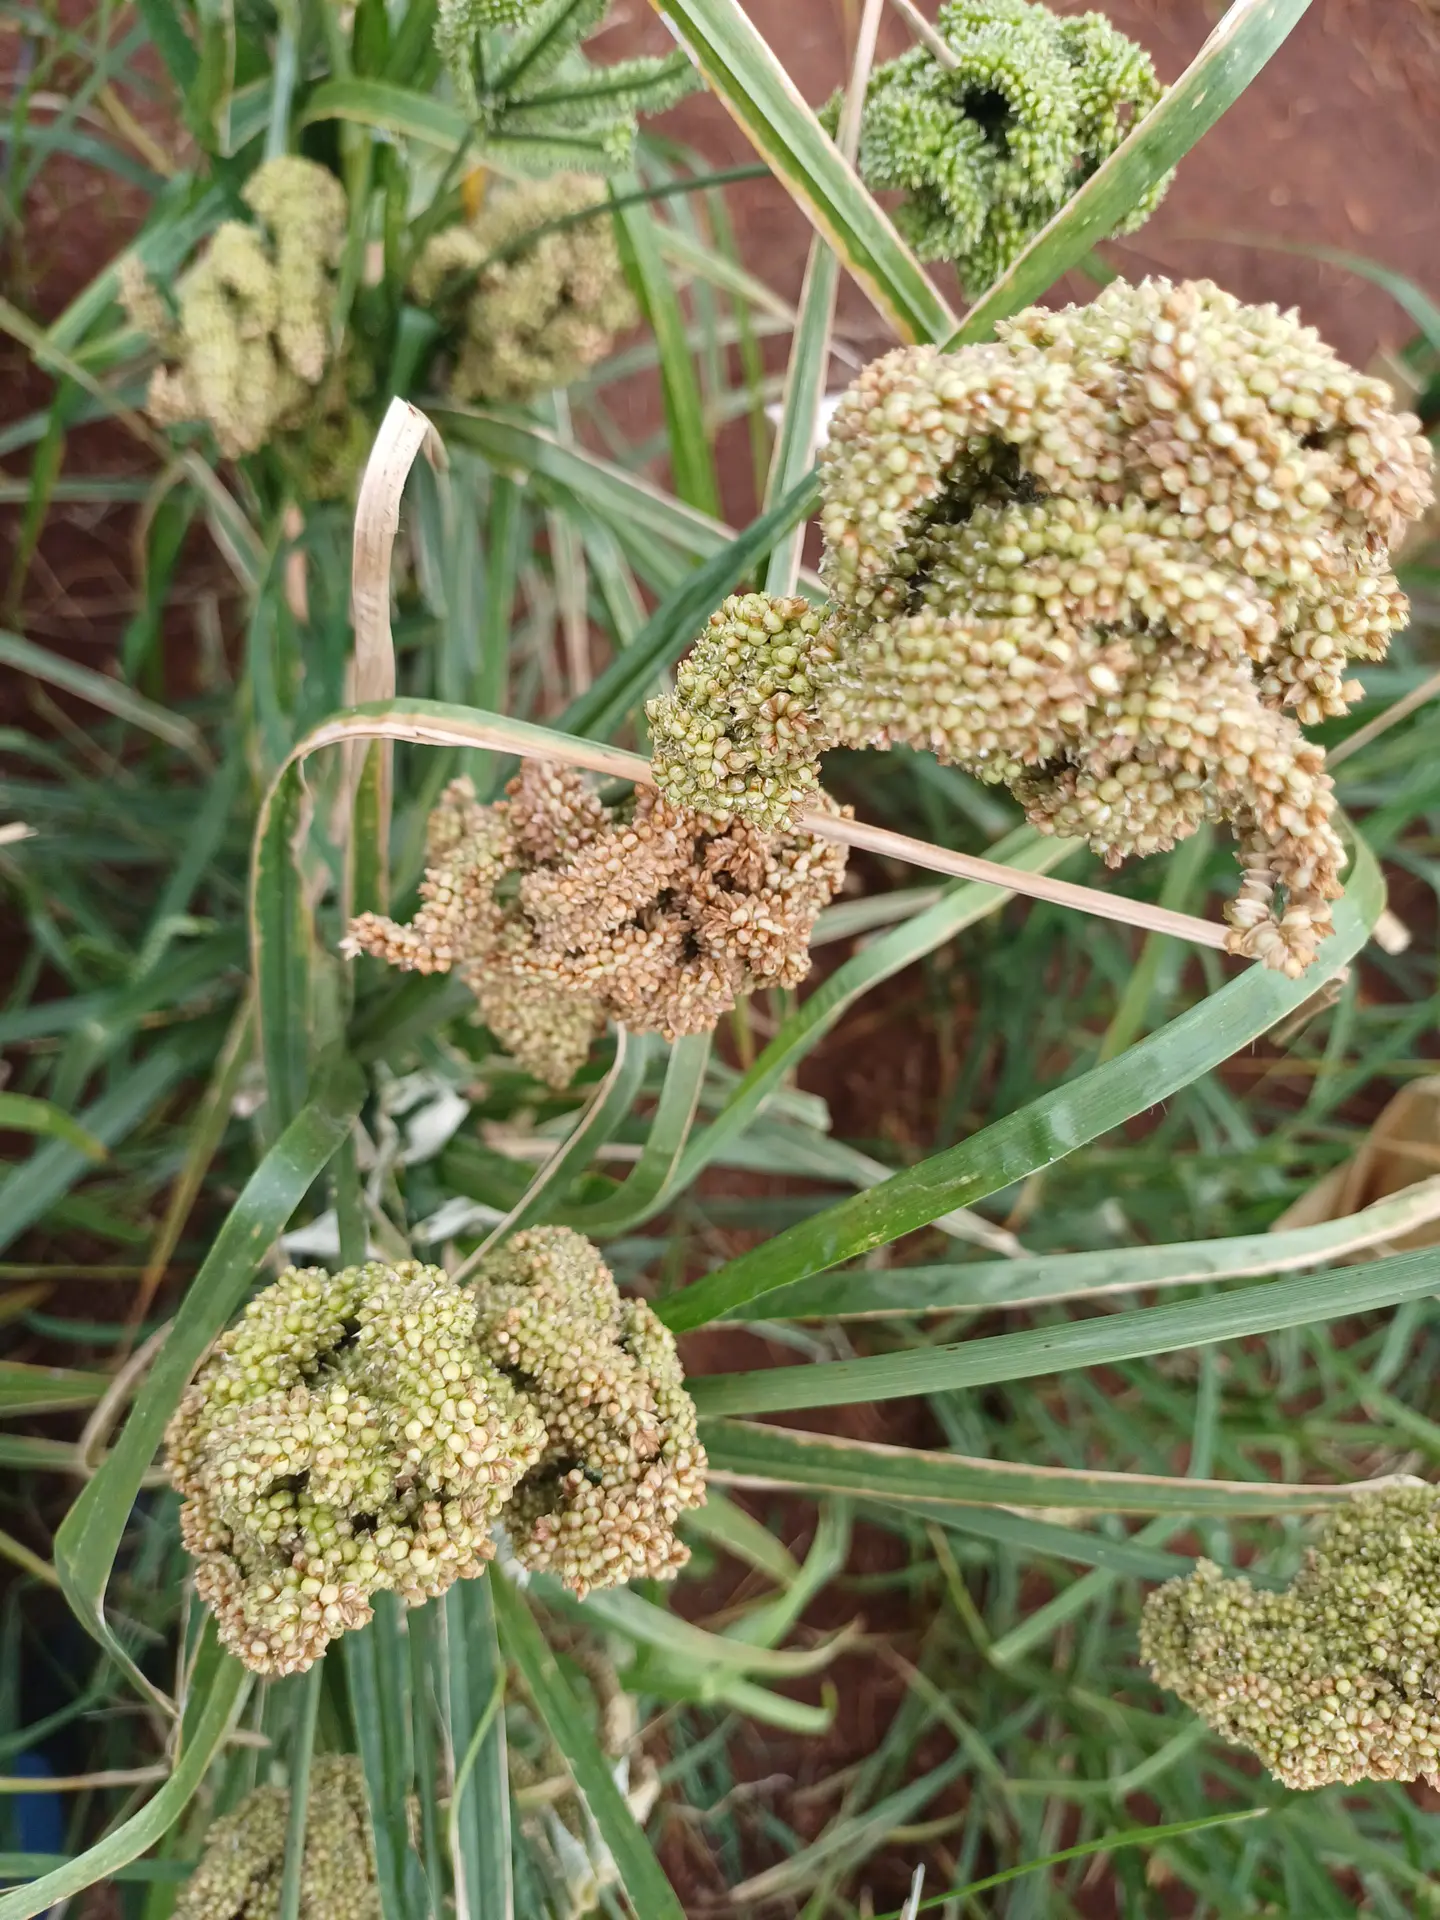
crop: finger millet
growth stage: filling grain
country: Kenya
